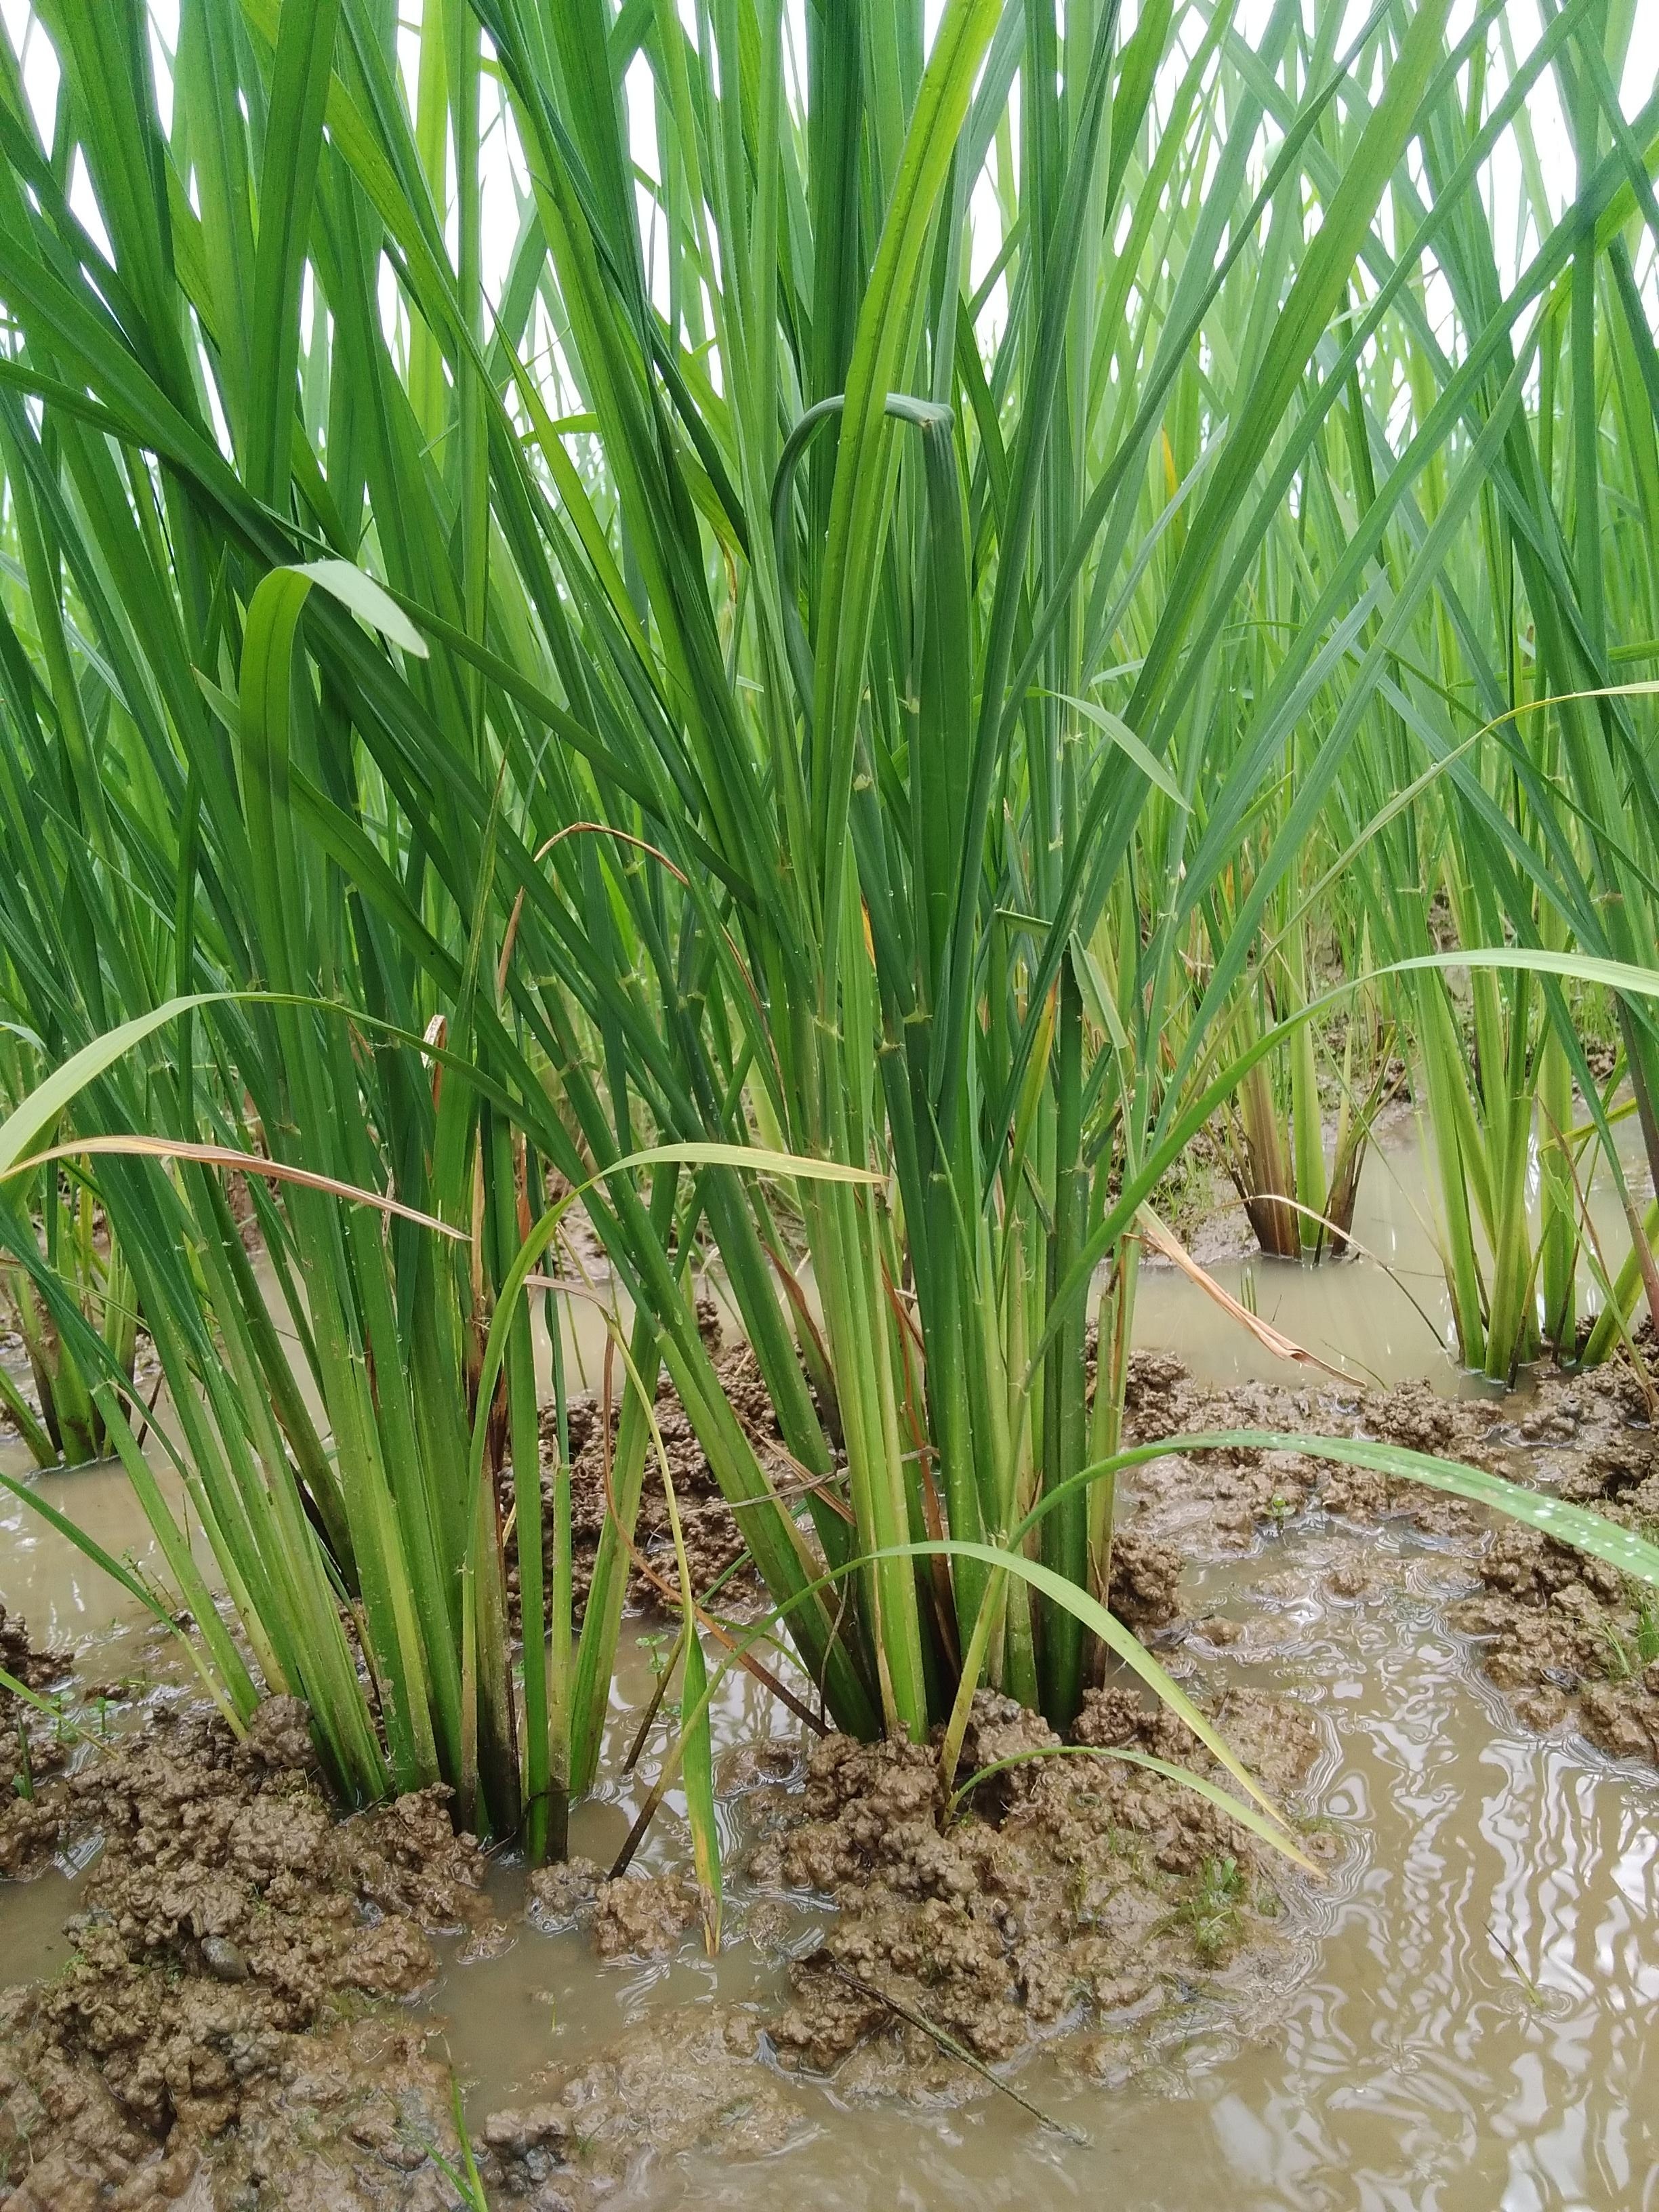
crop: rice
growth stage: vegetative
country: Nigeria
